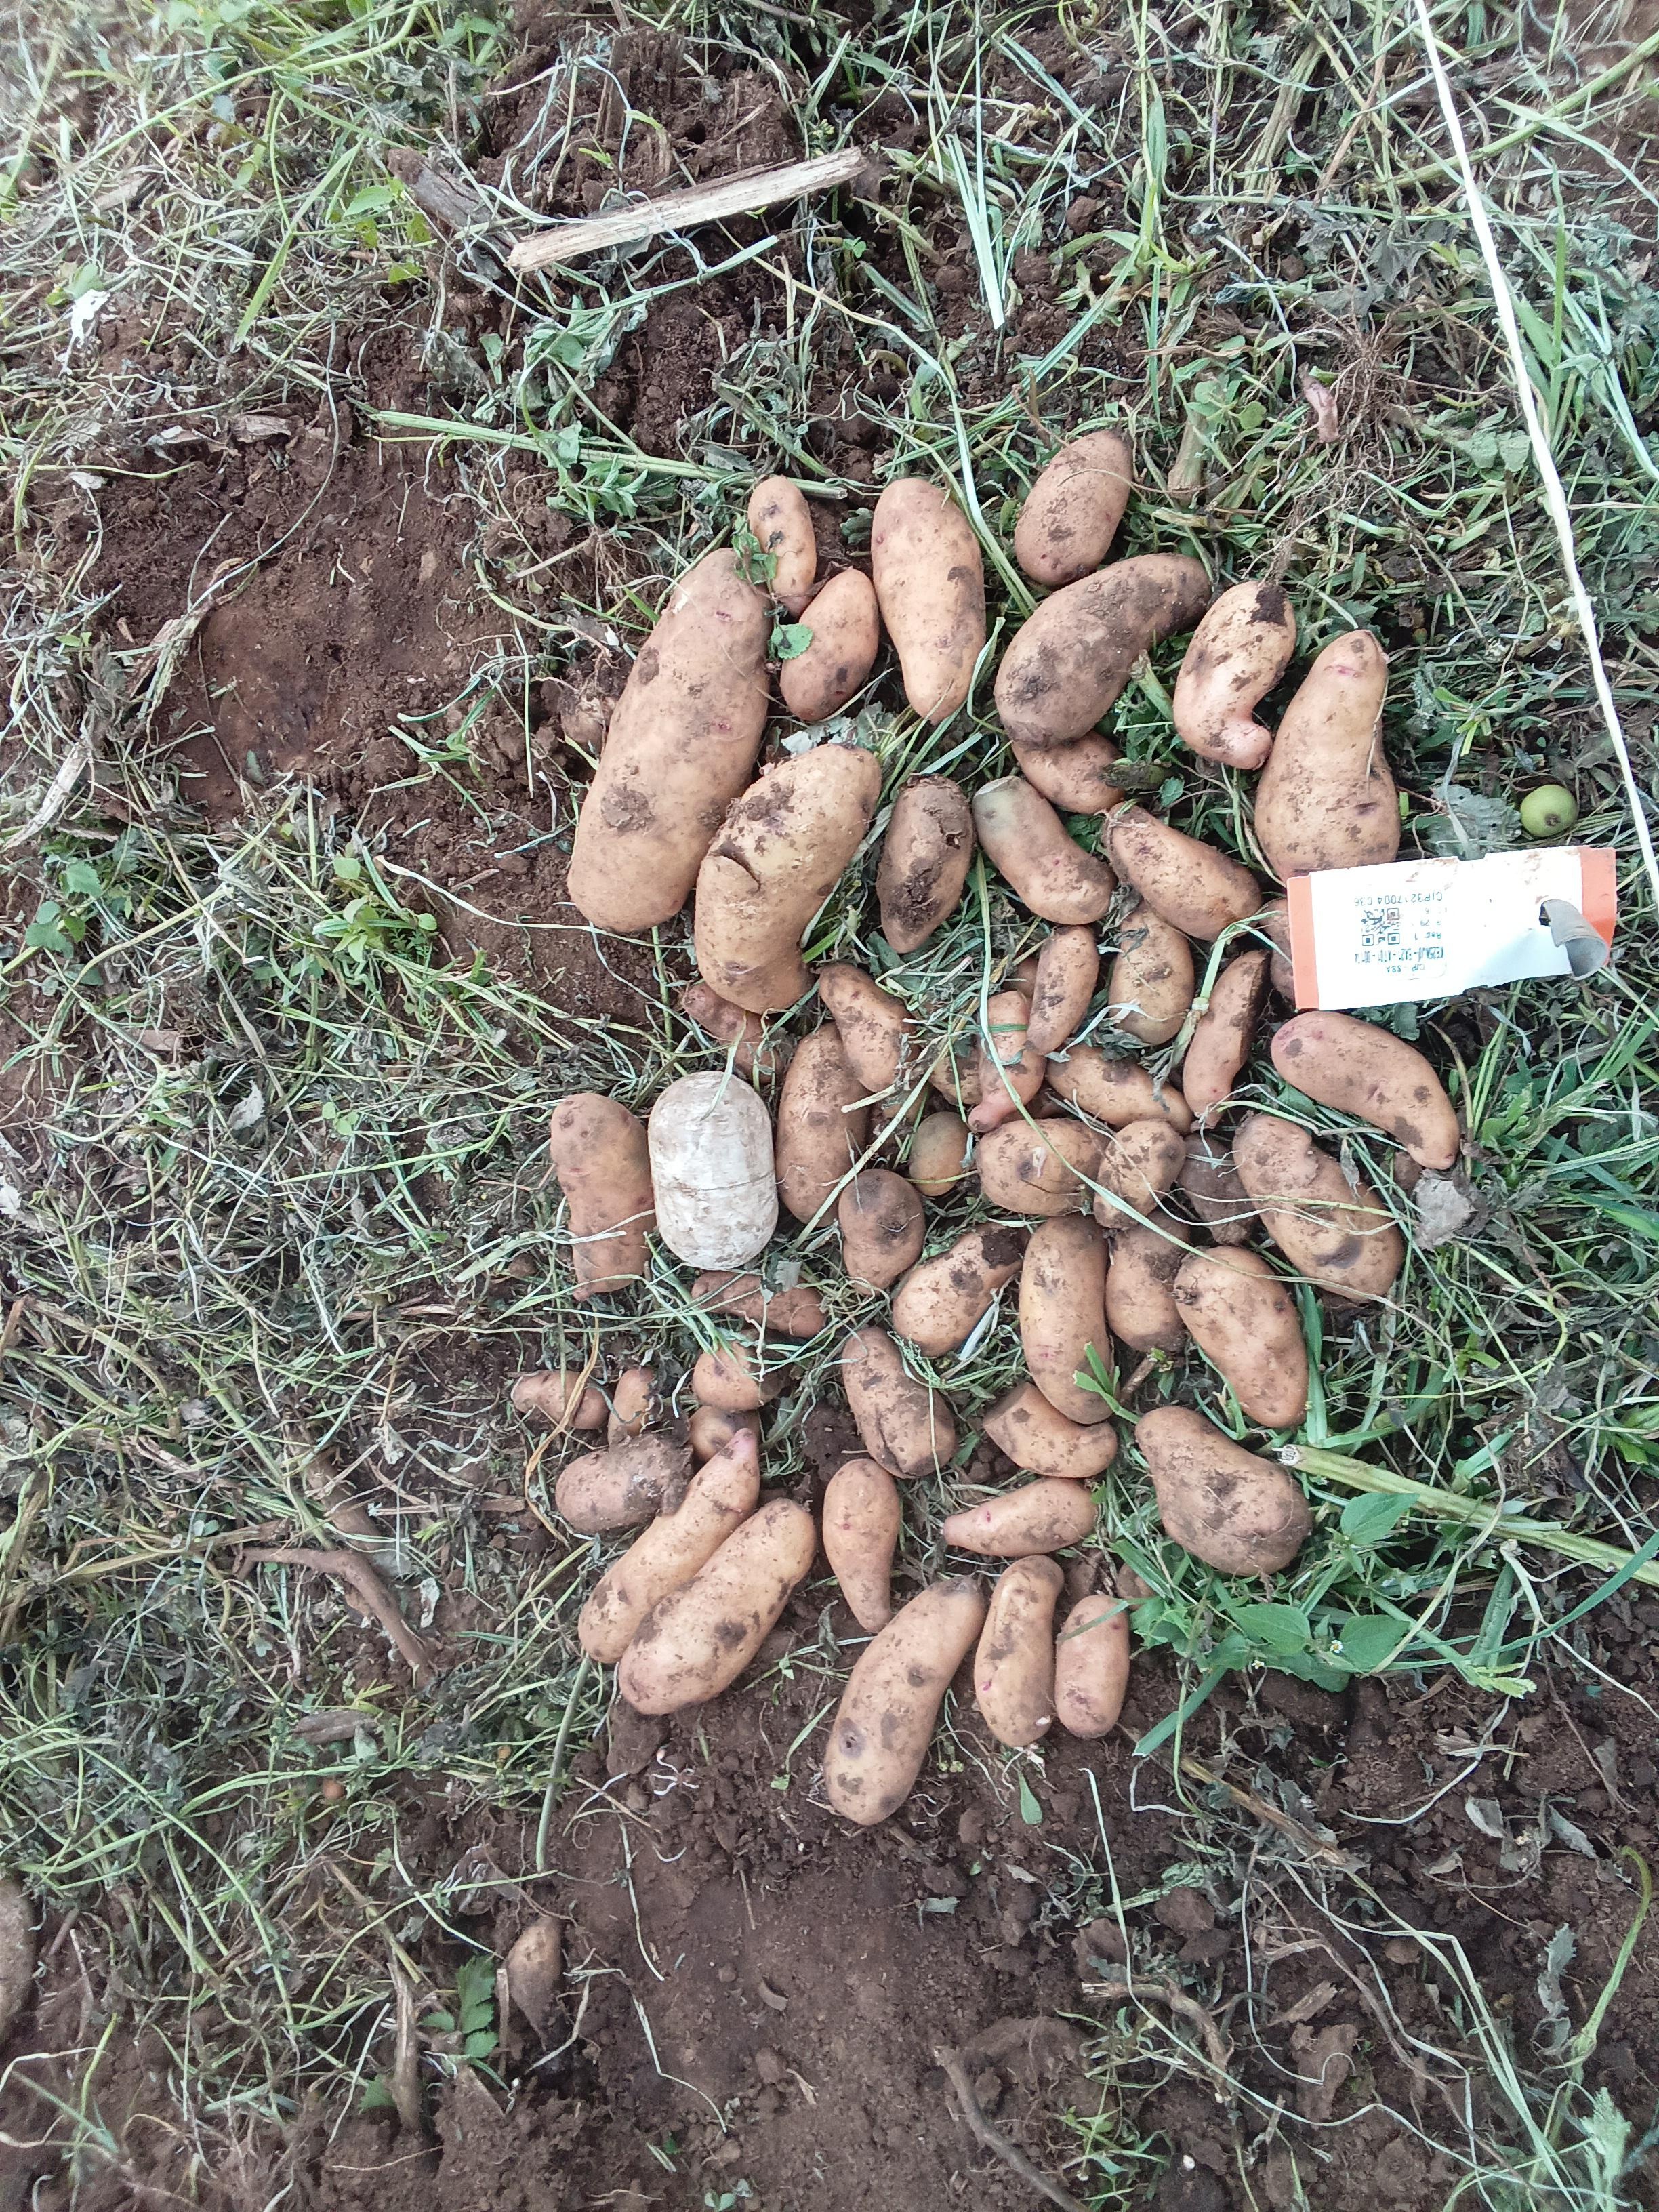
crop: potato
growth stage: harvest
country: Kenya
